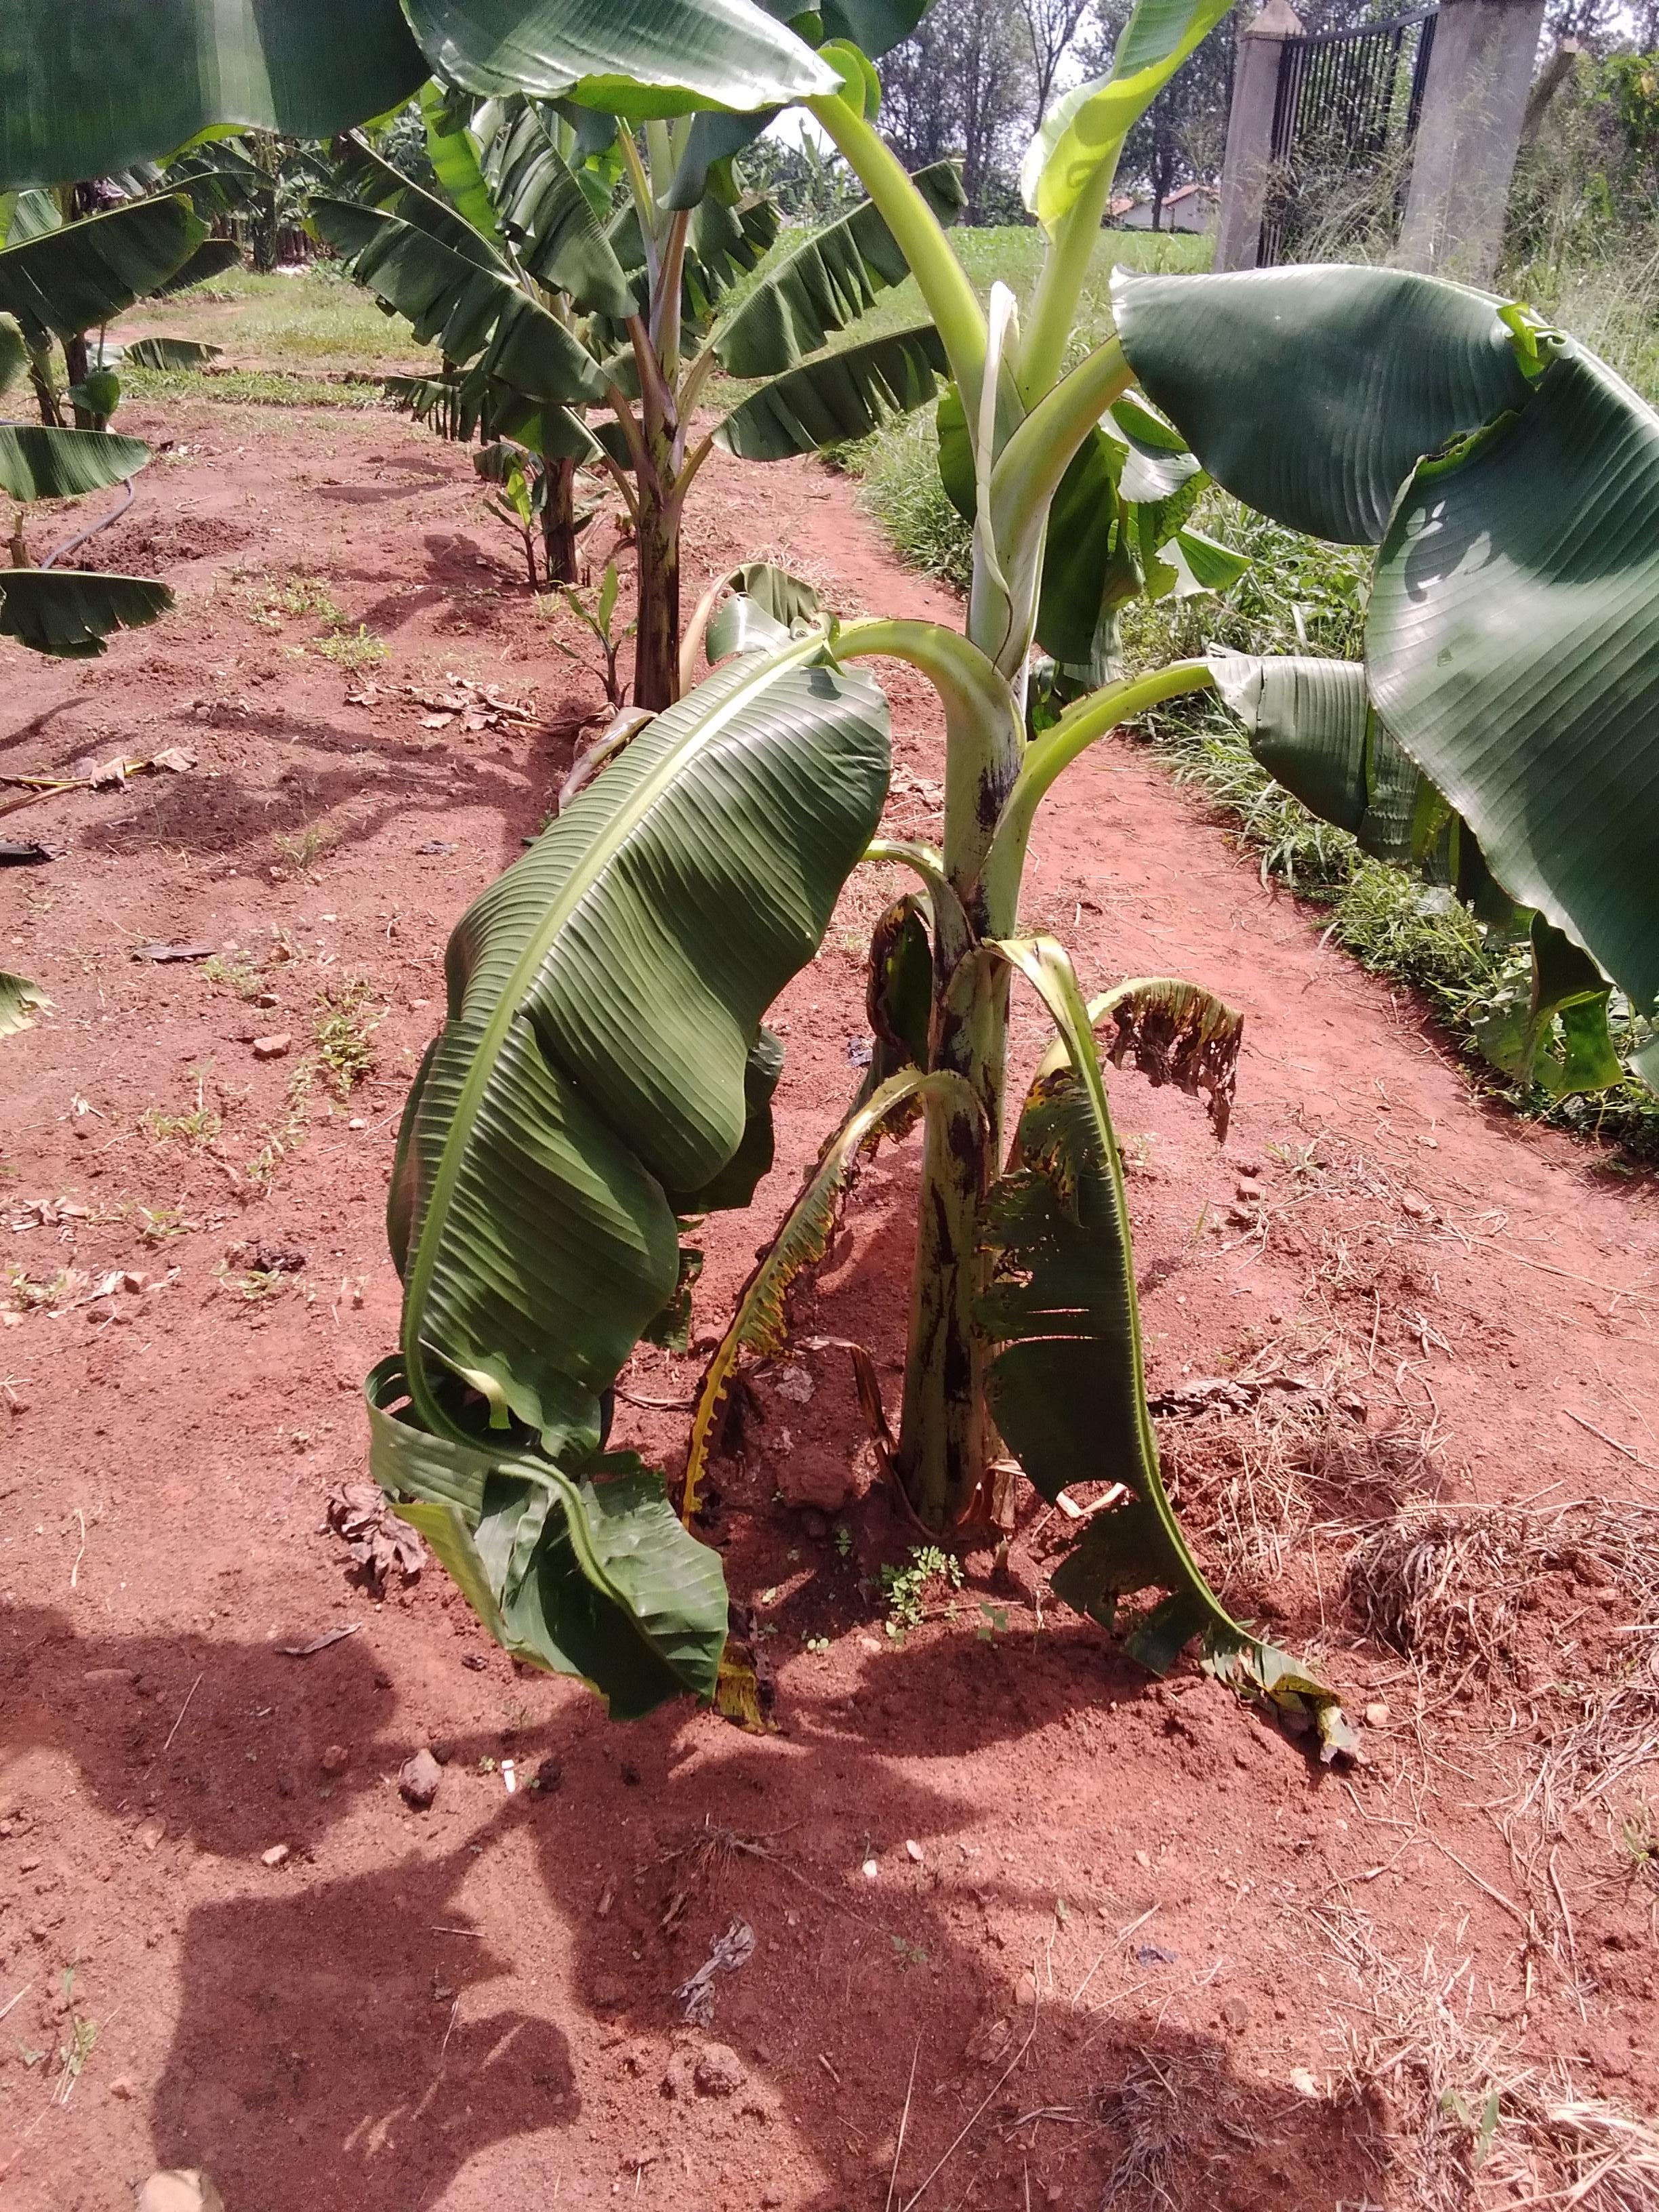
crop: banana
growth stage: vegetative
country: Uganda
